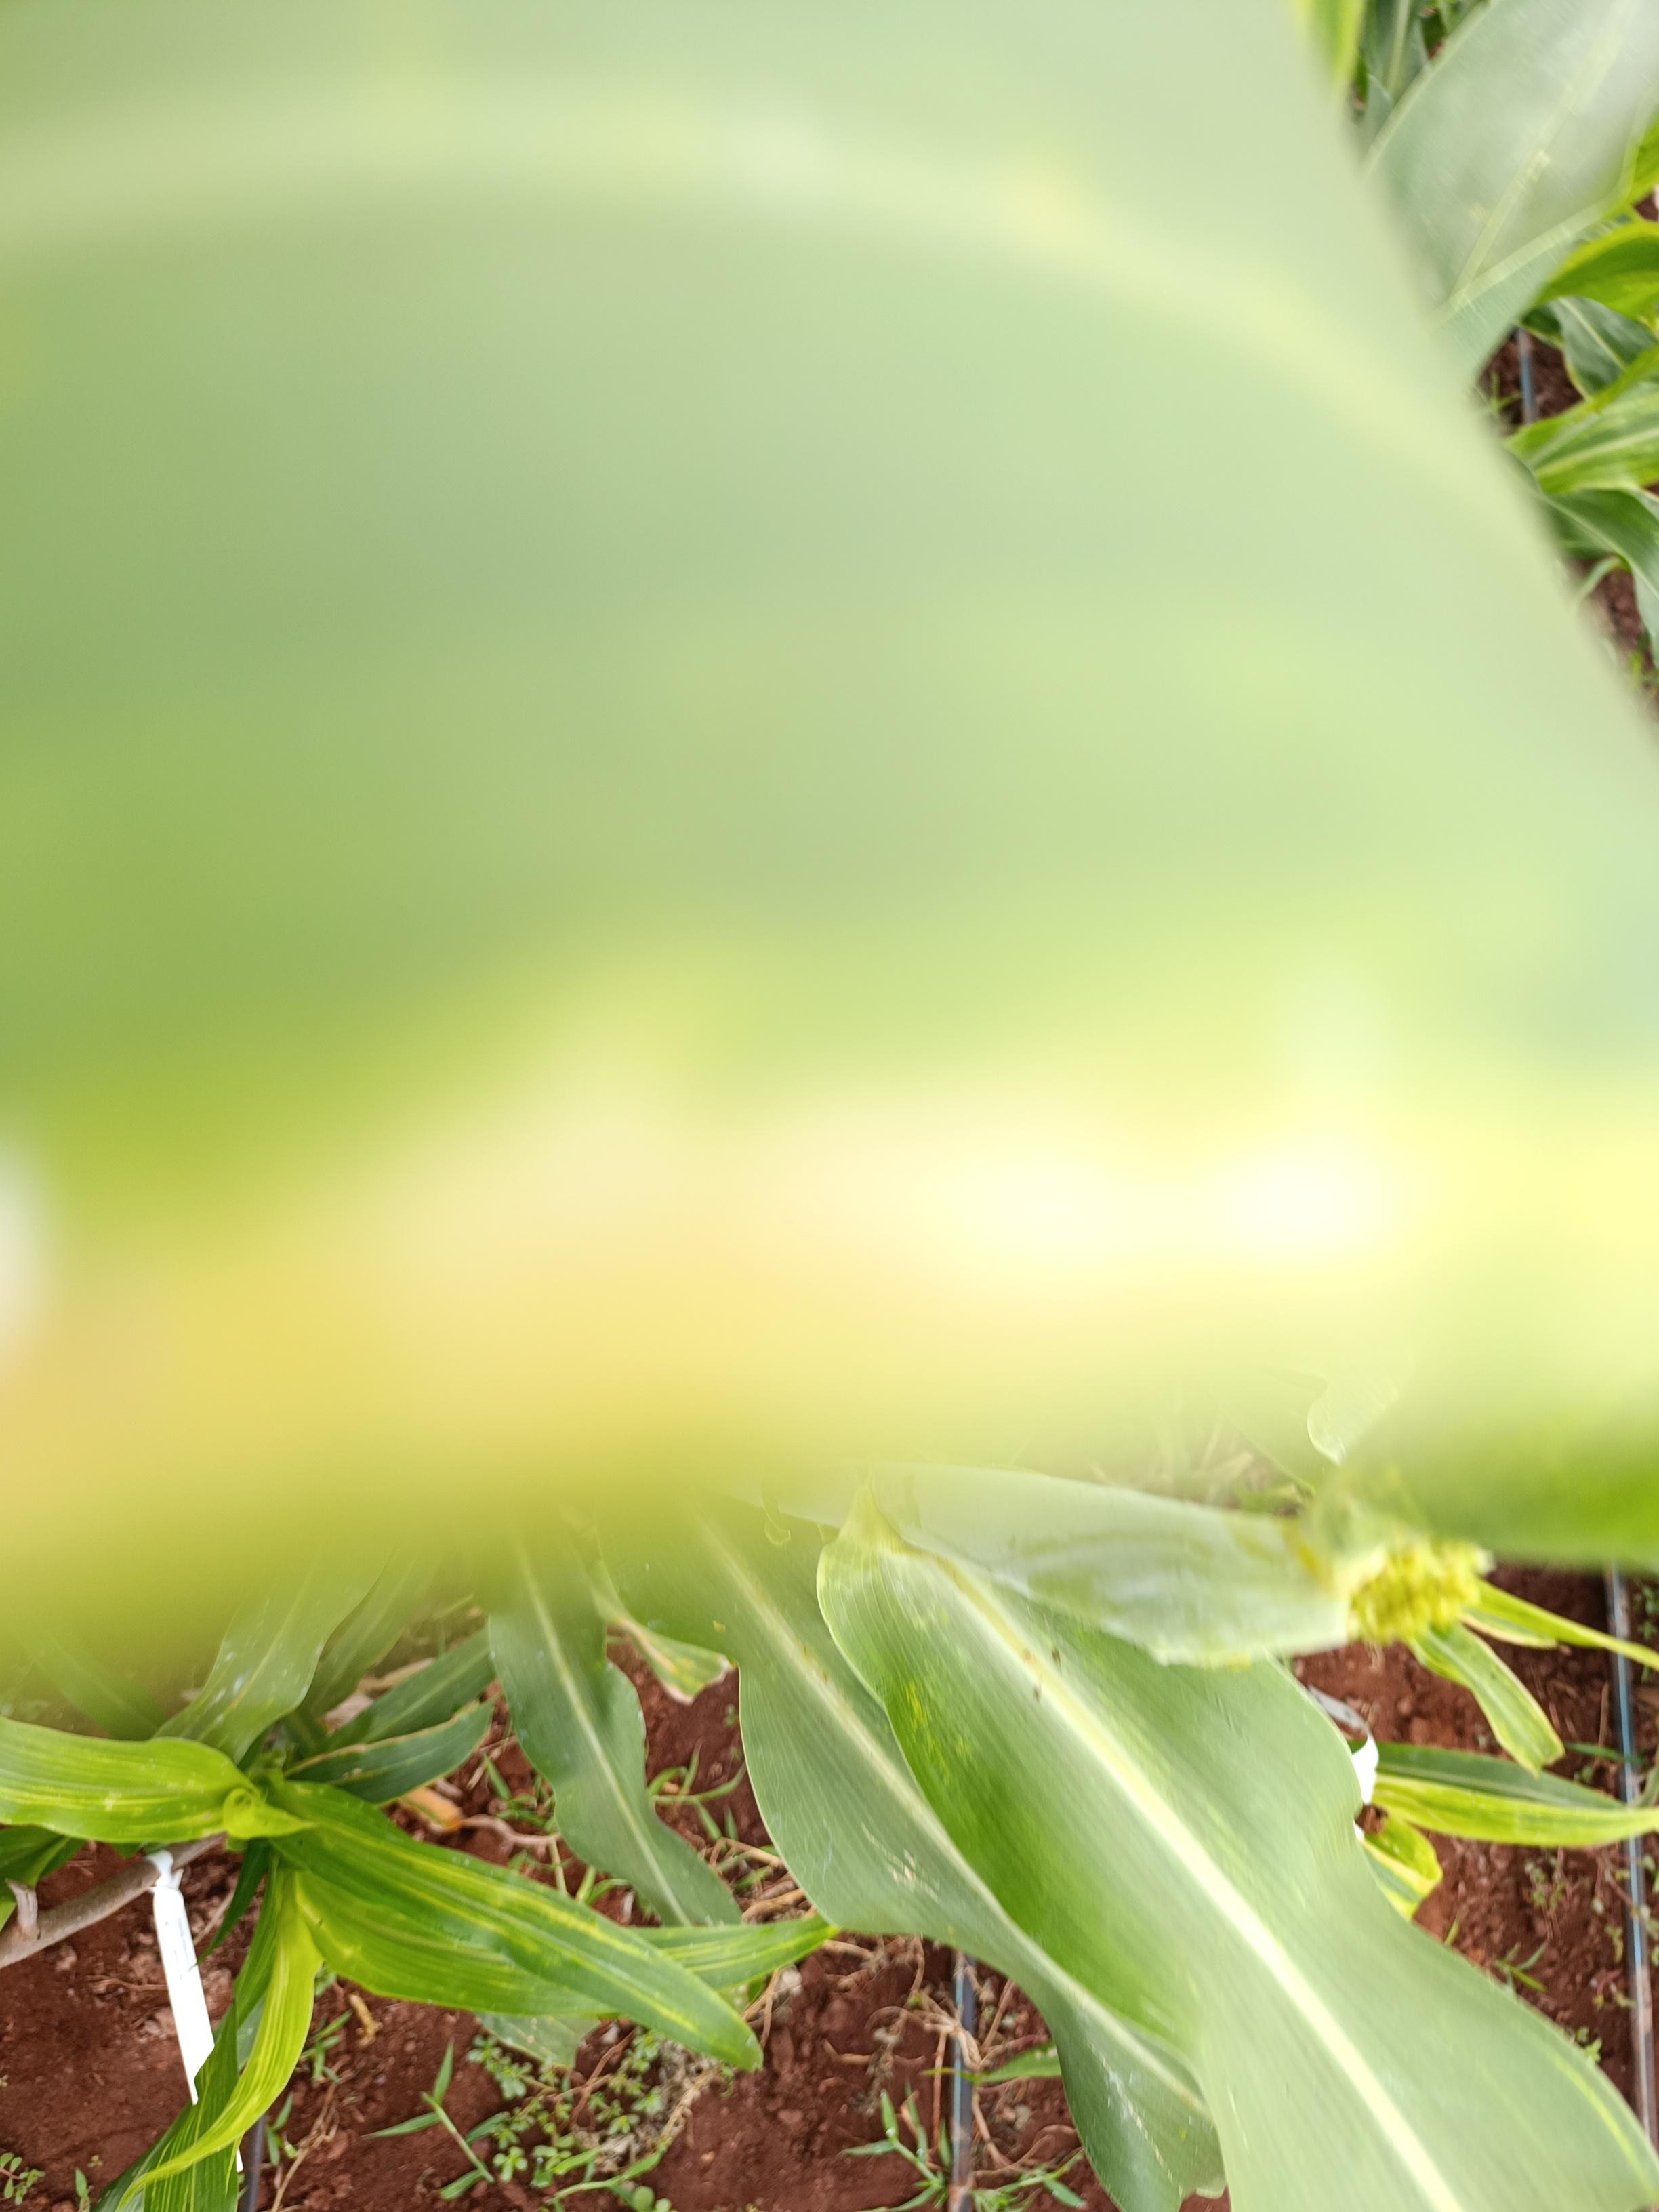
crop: sorghum
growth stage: heading tuber
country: Kenya
